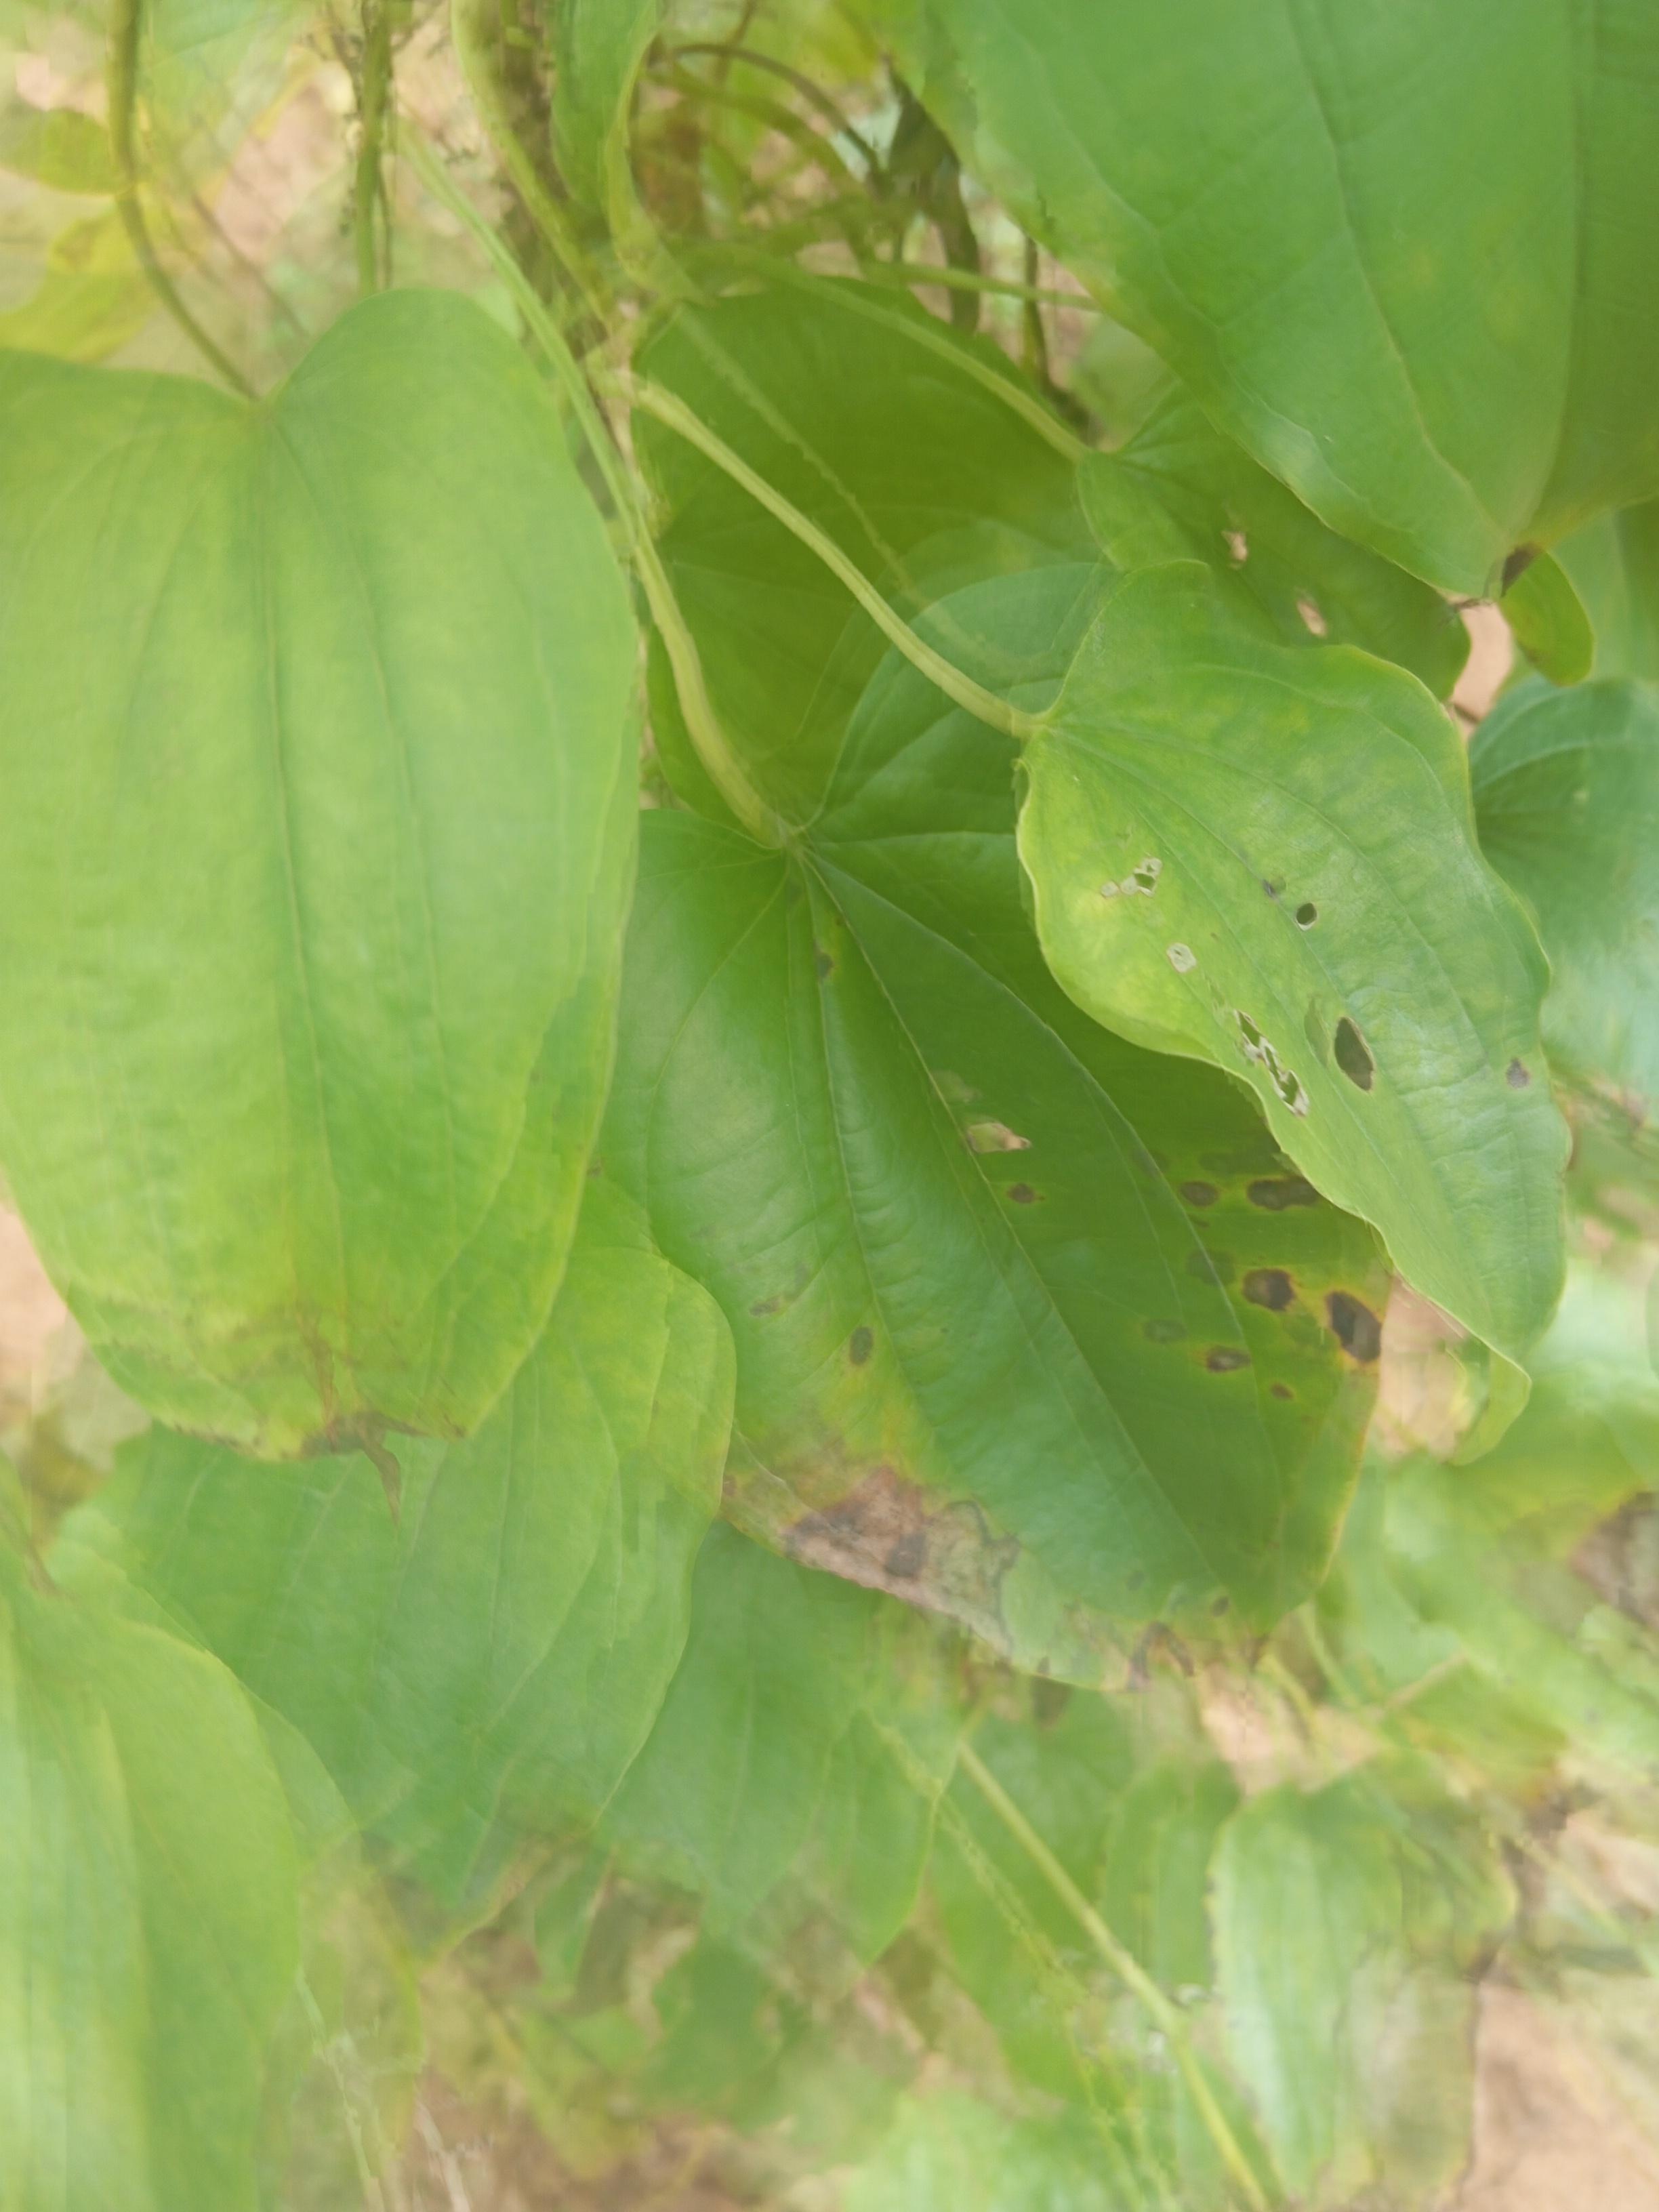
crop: yam
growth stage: maturity
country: Nigeria
